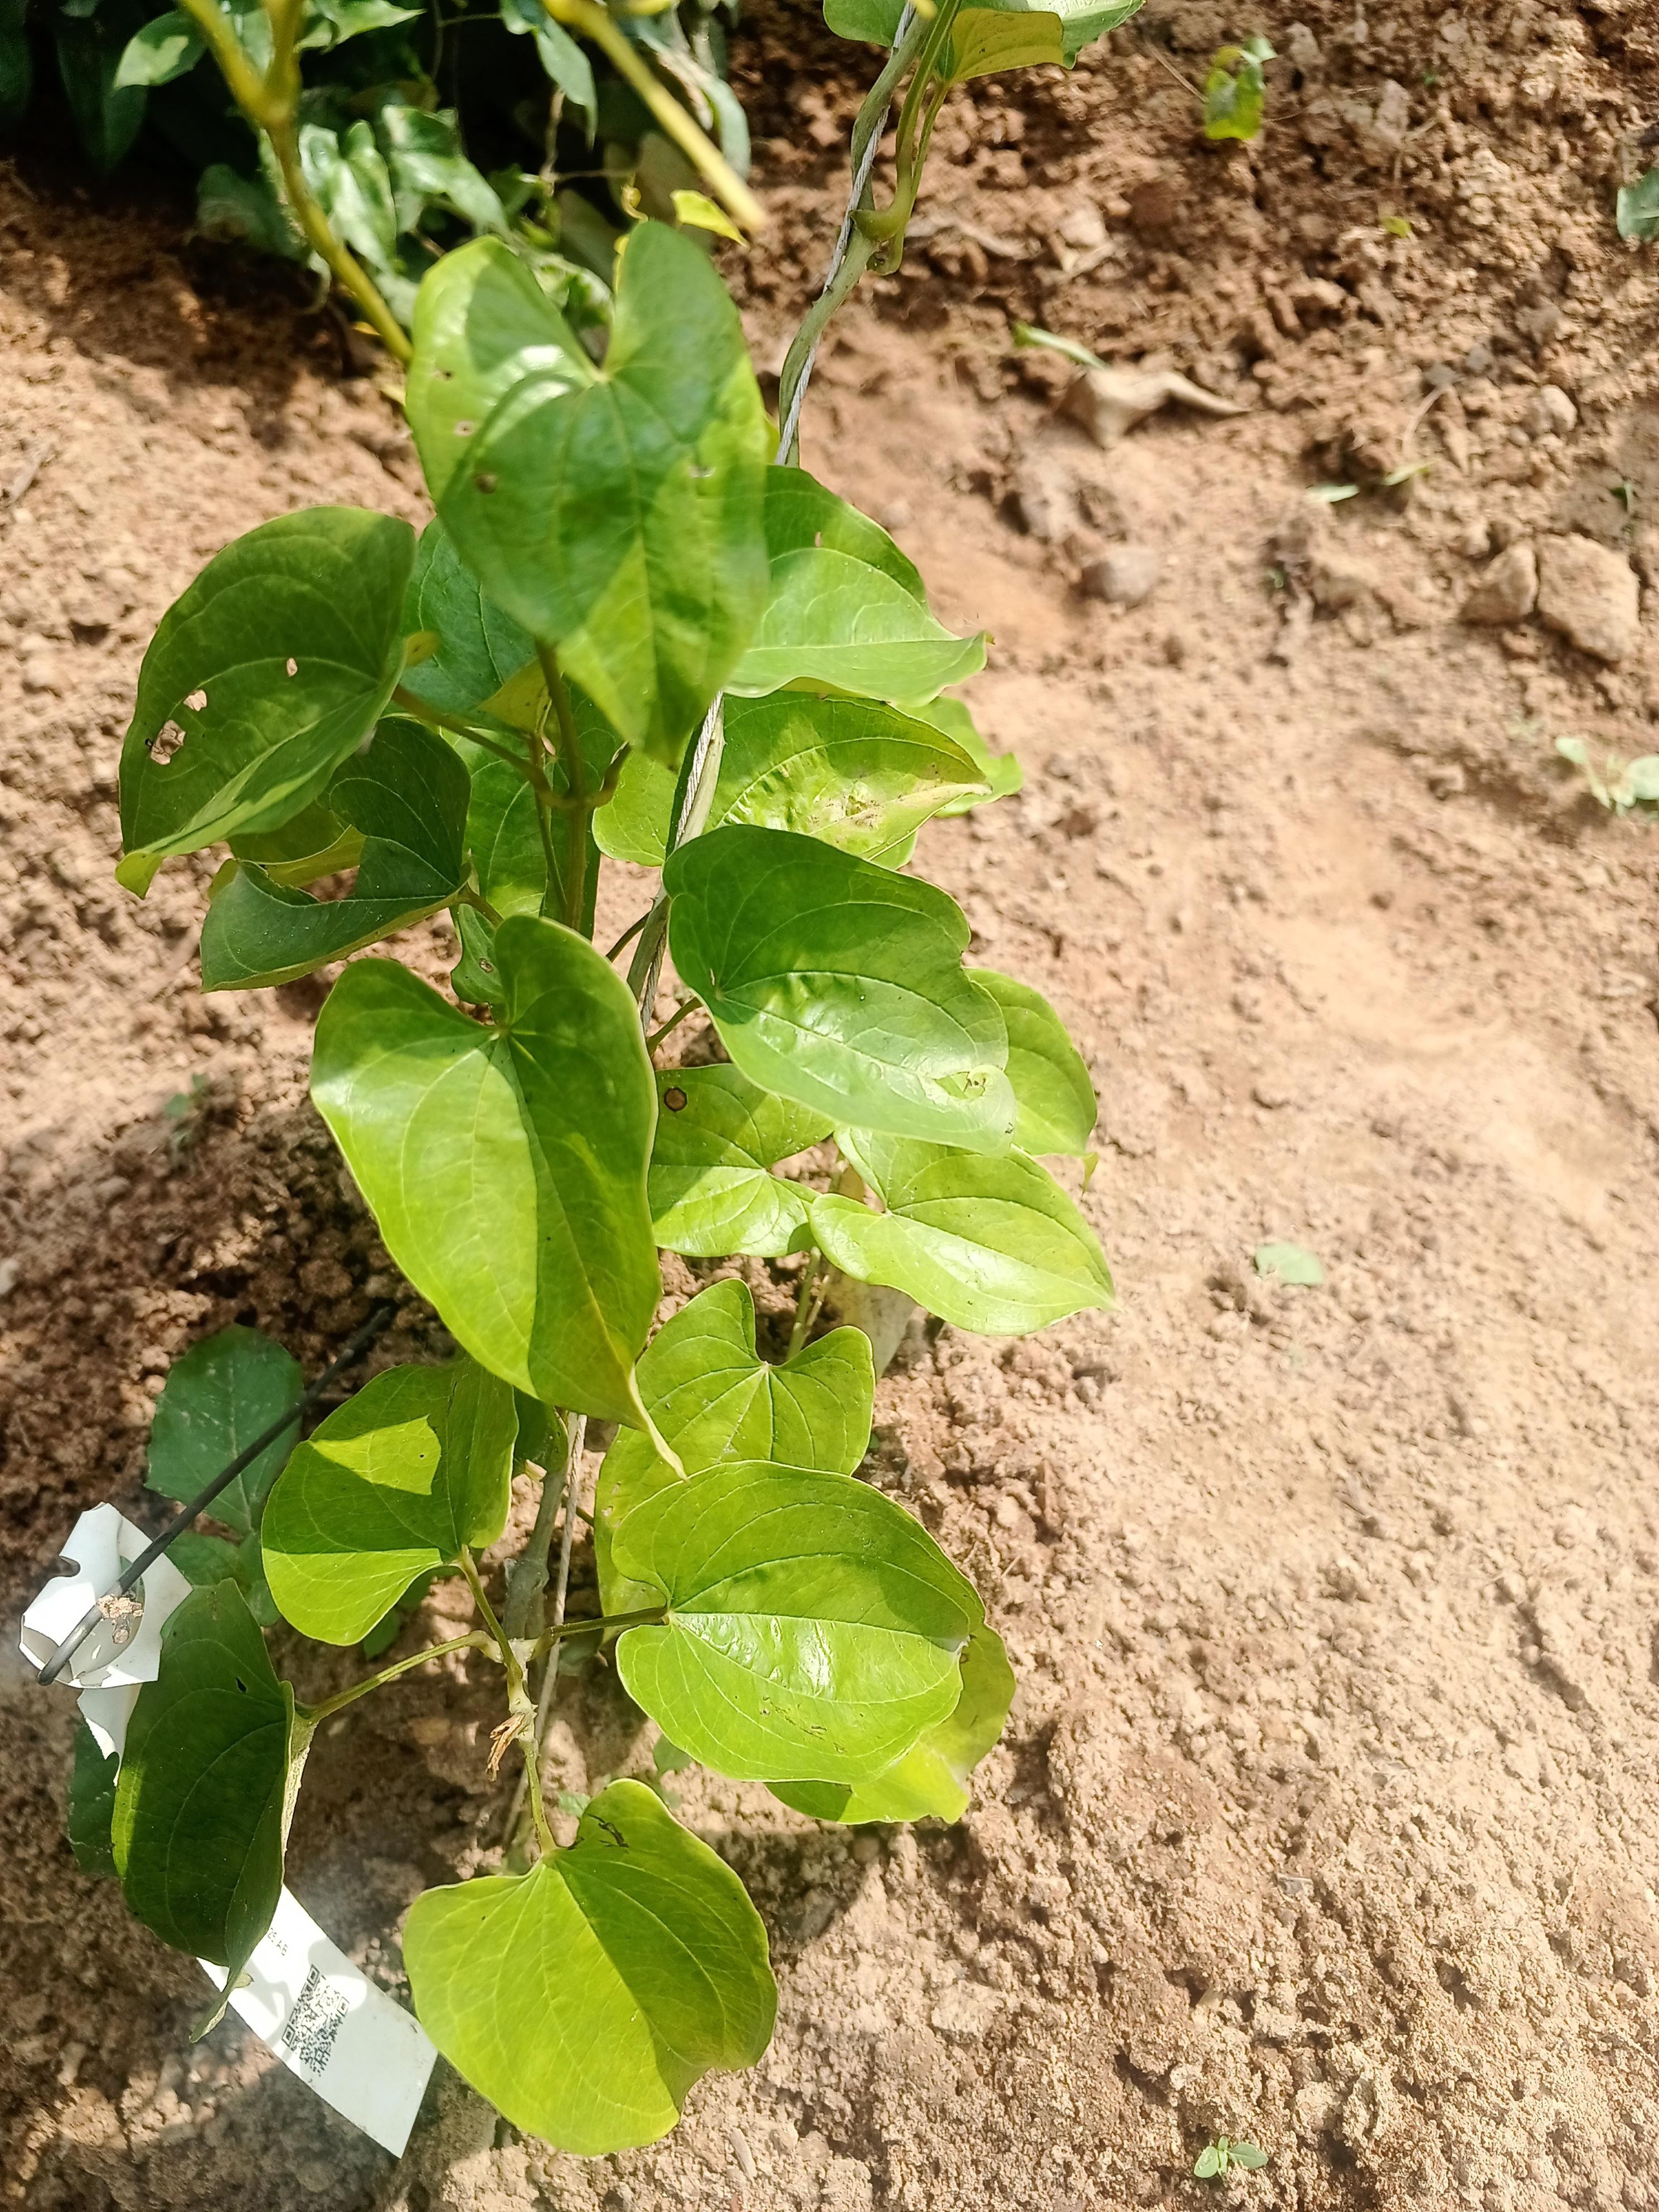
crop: yam
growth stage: vegetative
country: Nigeria
